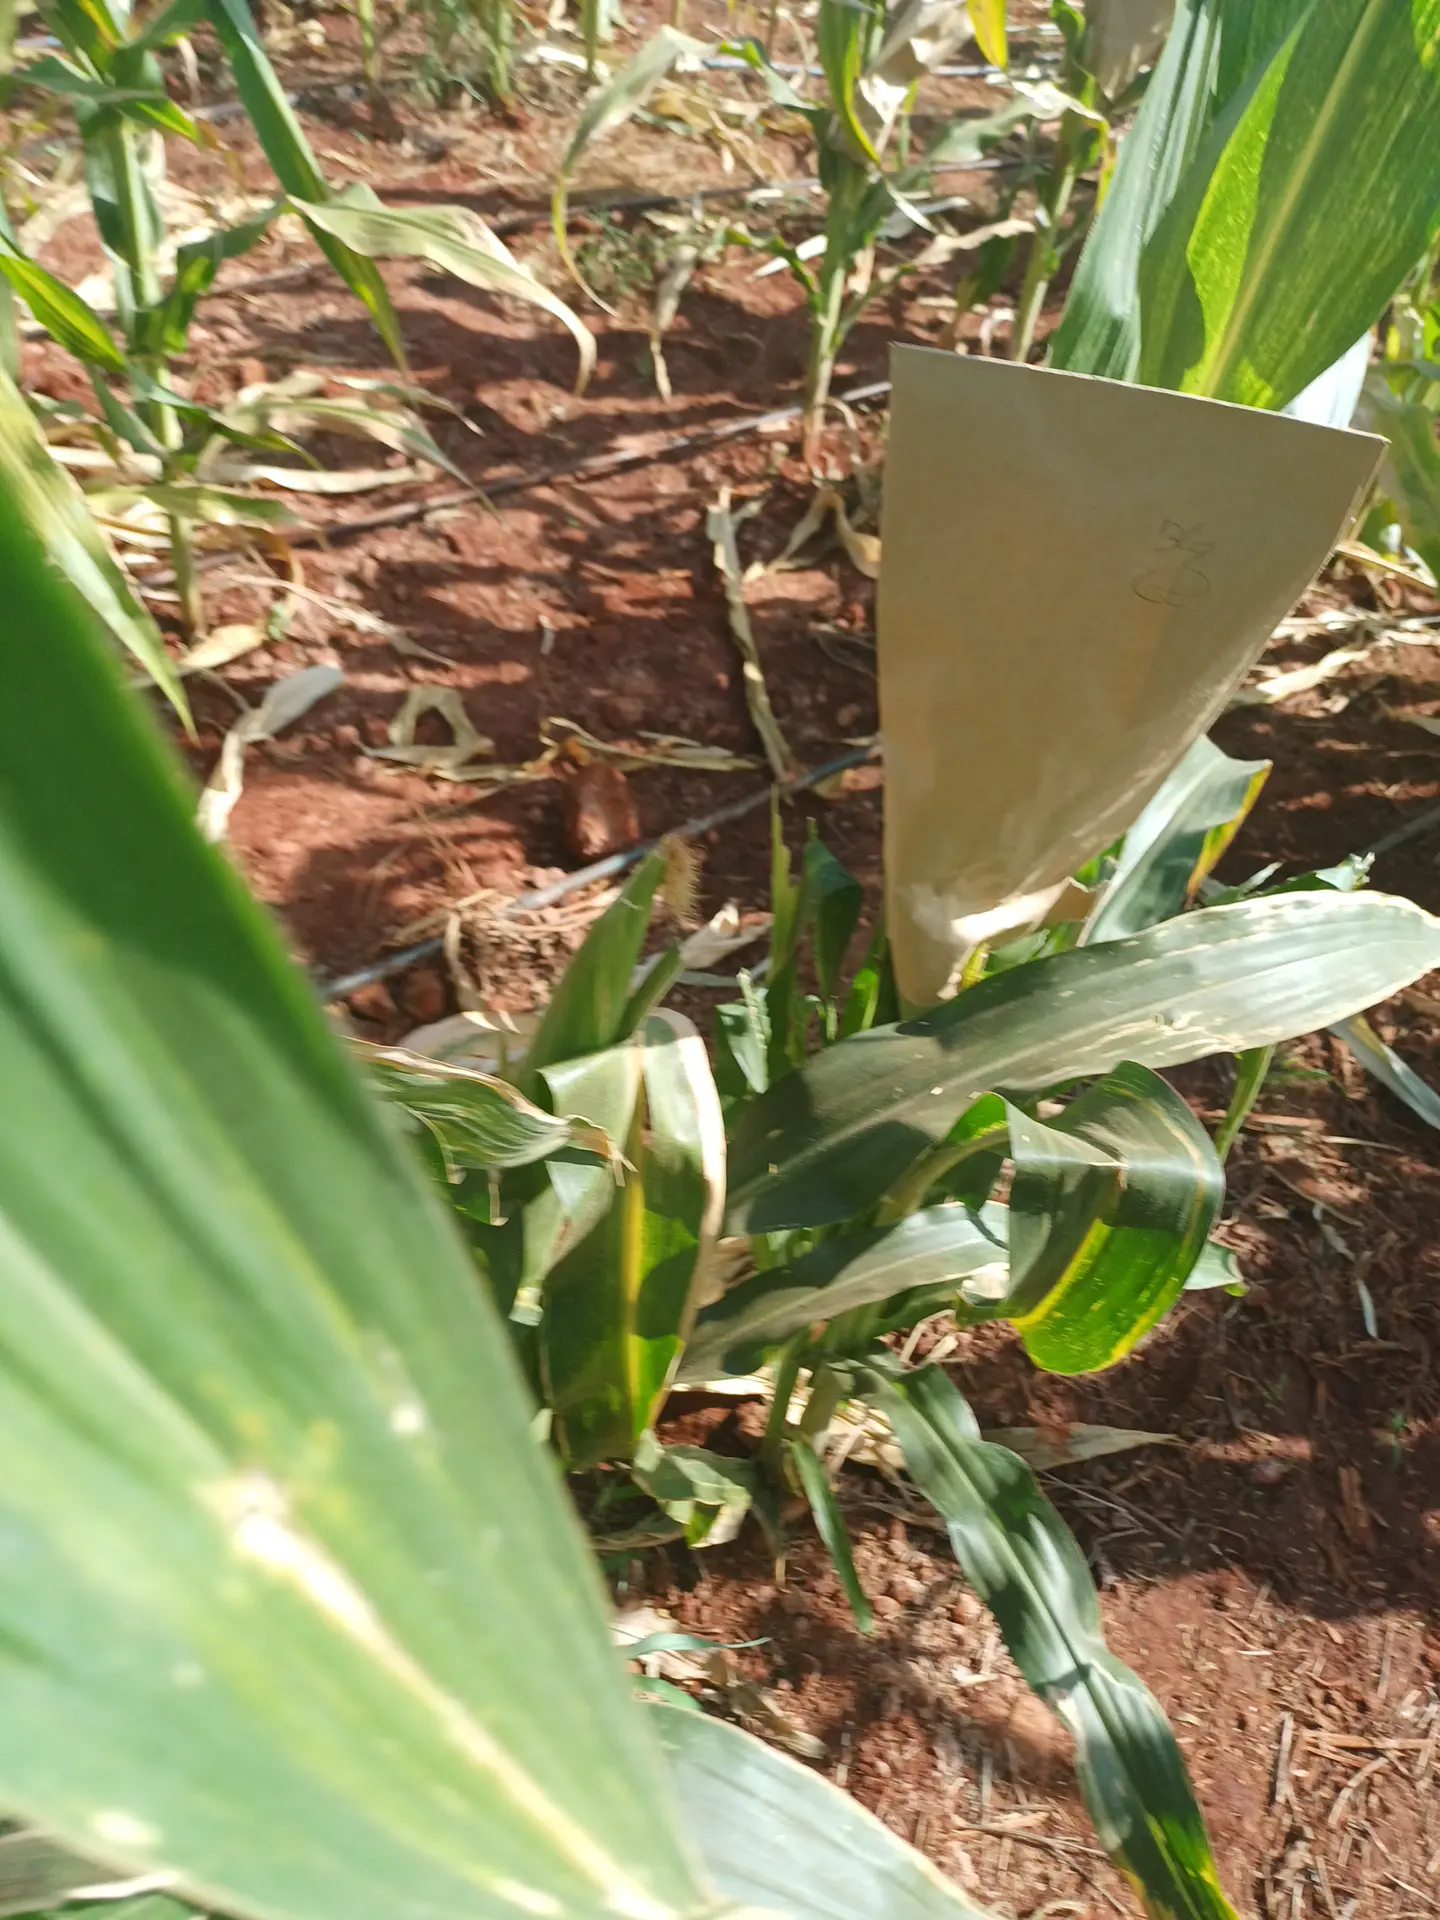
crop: maize
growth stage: flowering
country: Kenya
